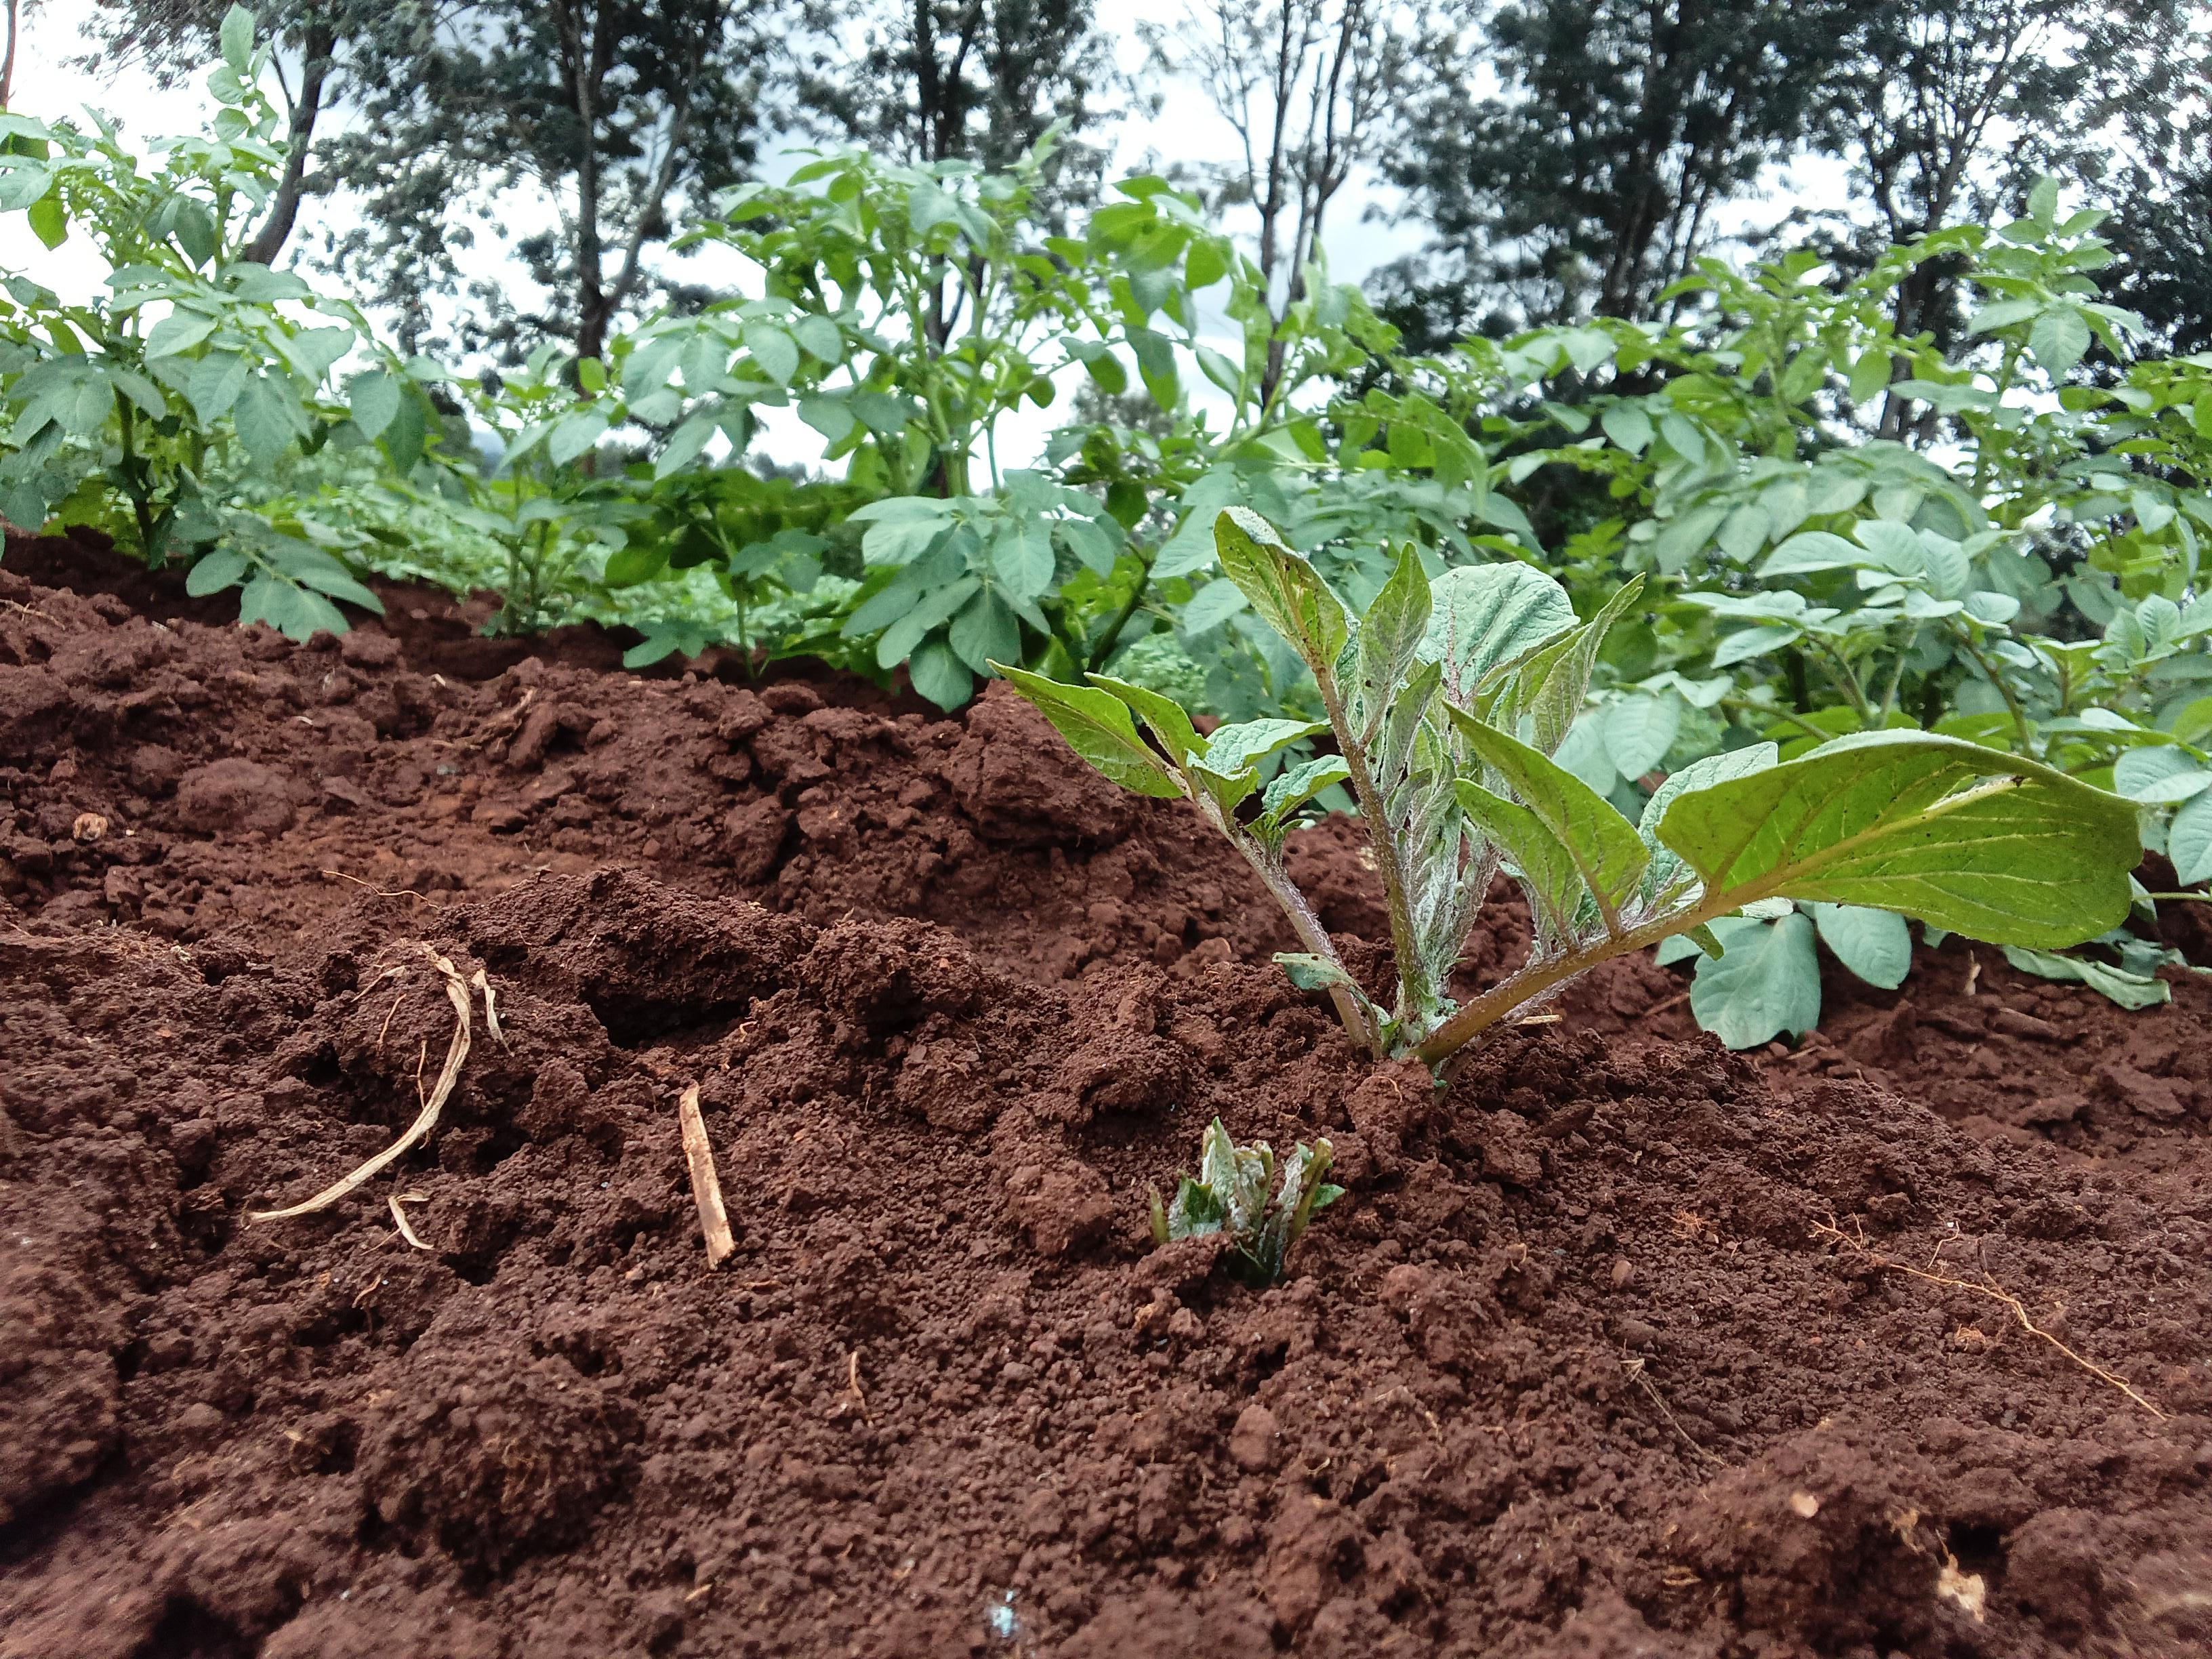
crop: potato
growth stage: emergence
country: Kenya
